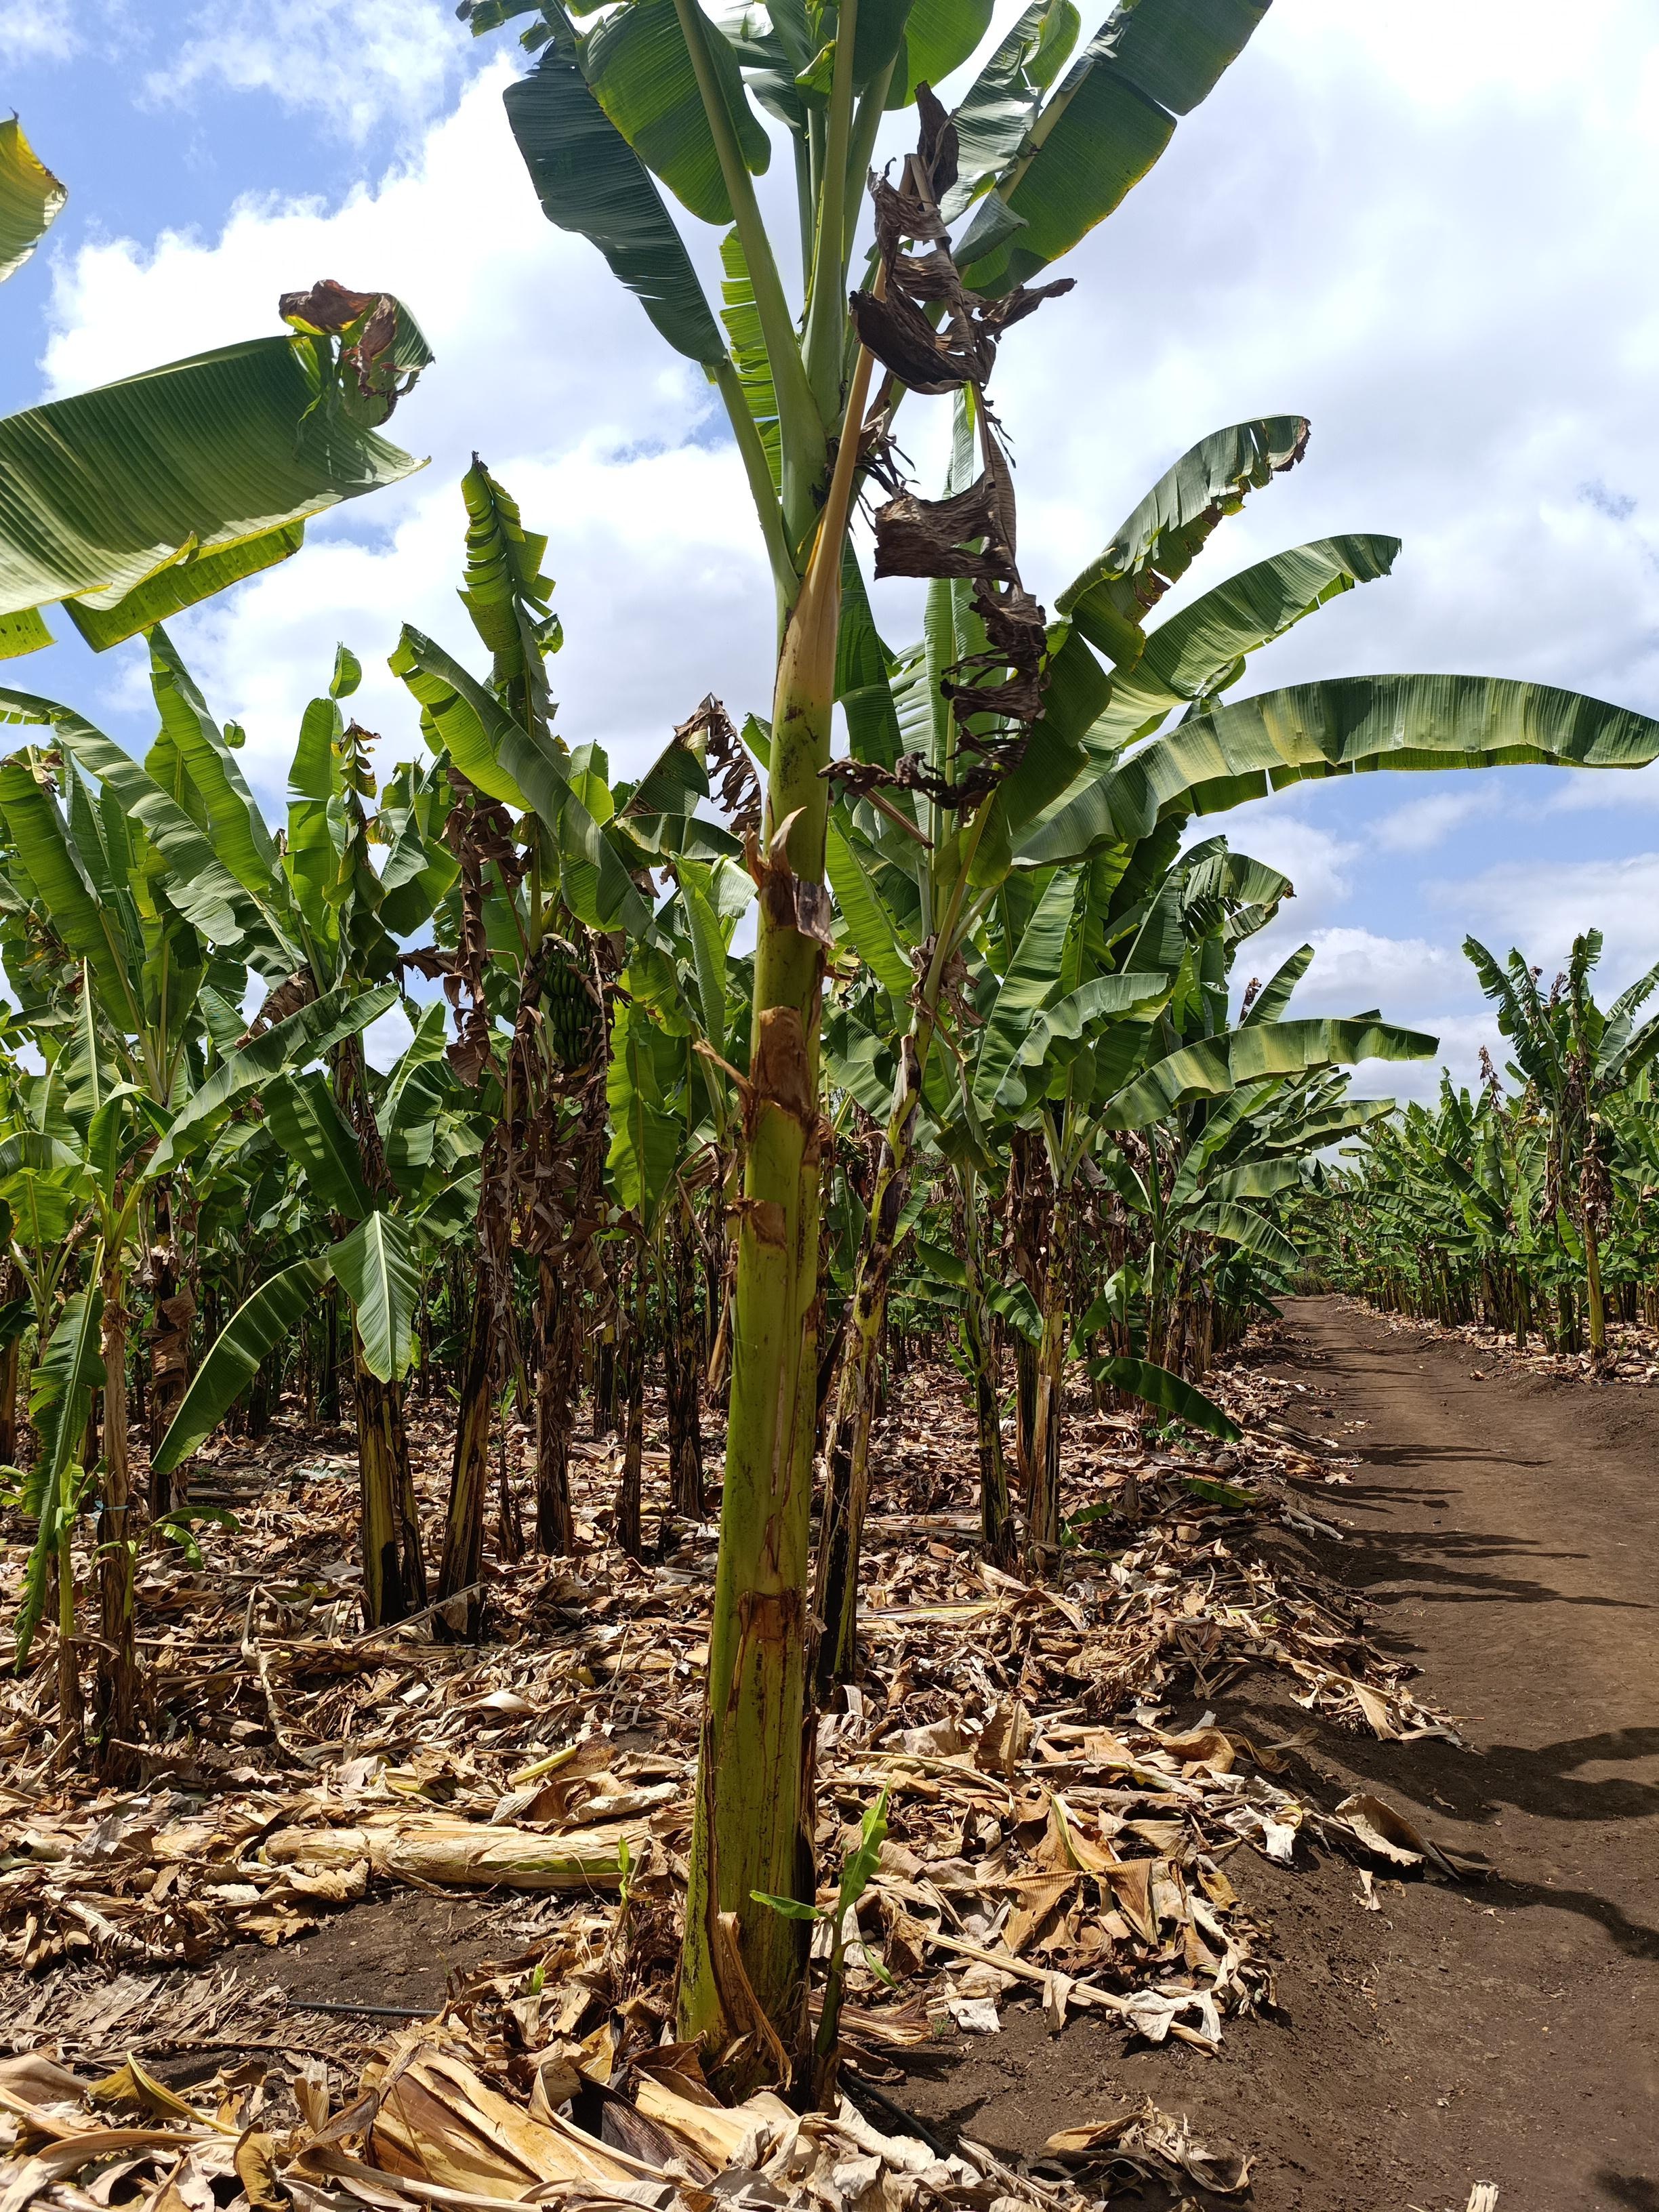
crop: banana
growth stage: vegetative
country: Tanzania
